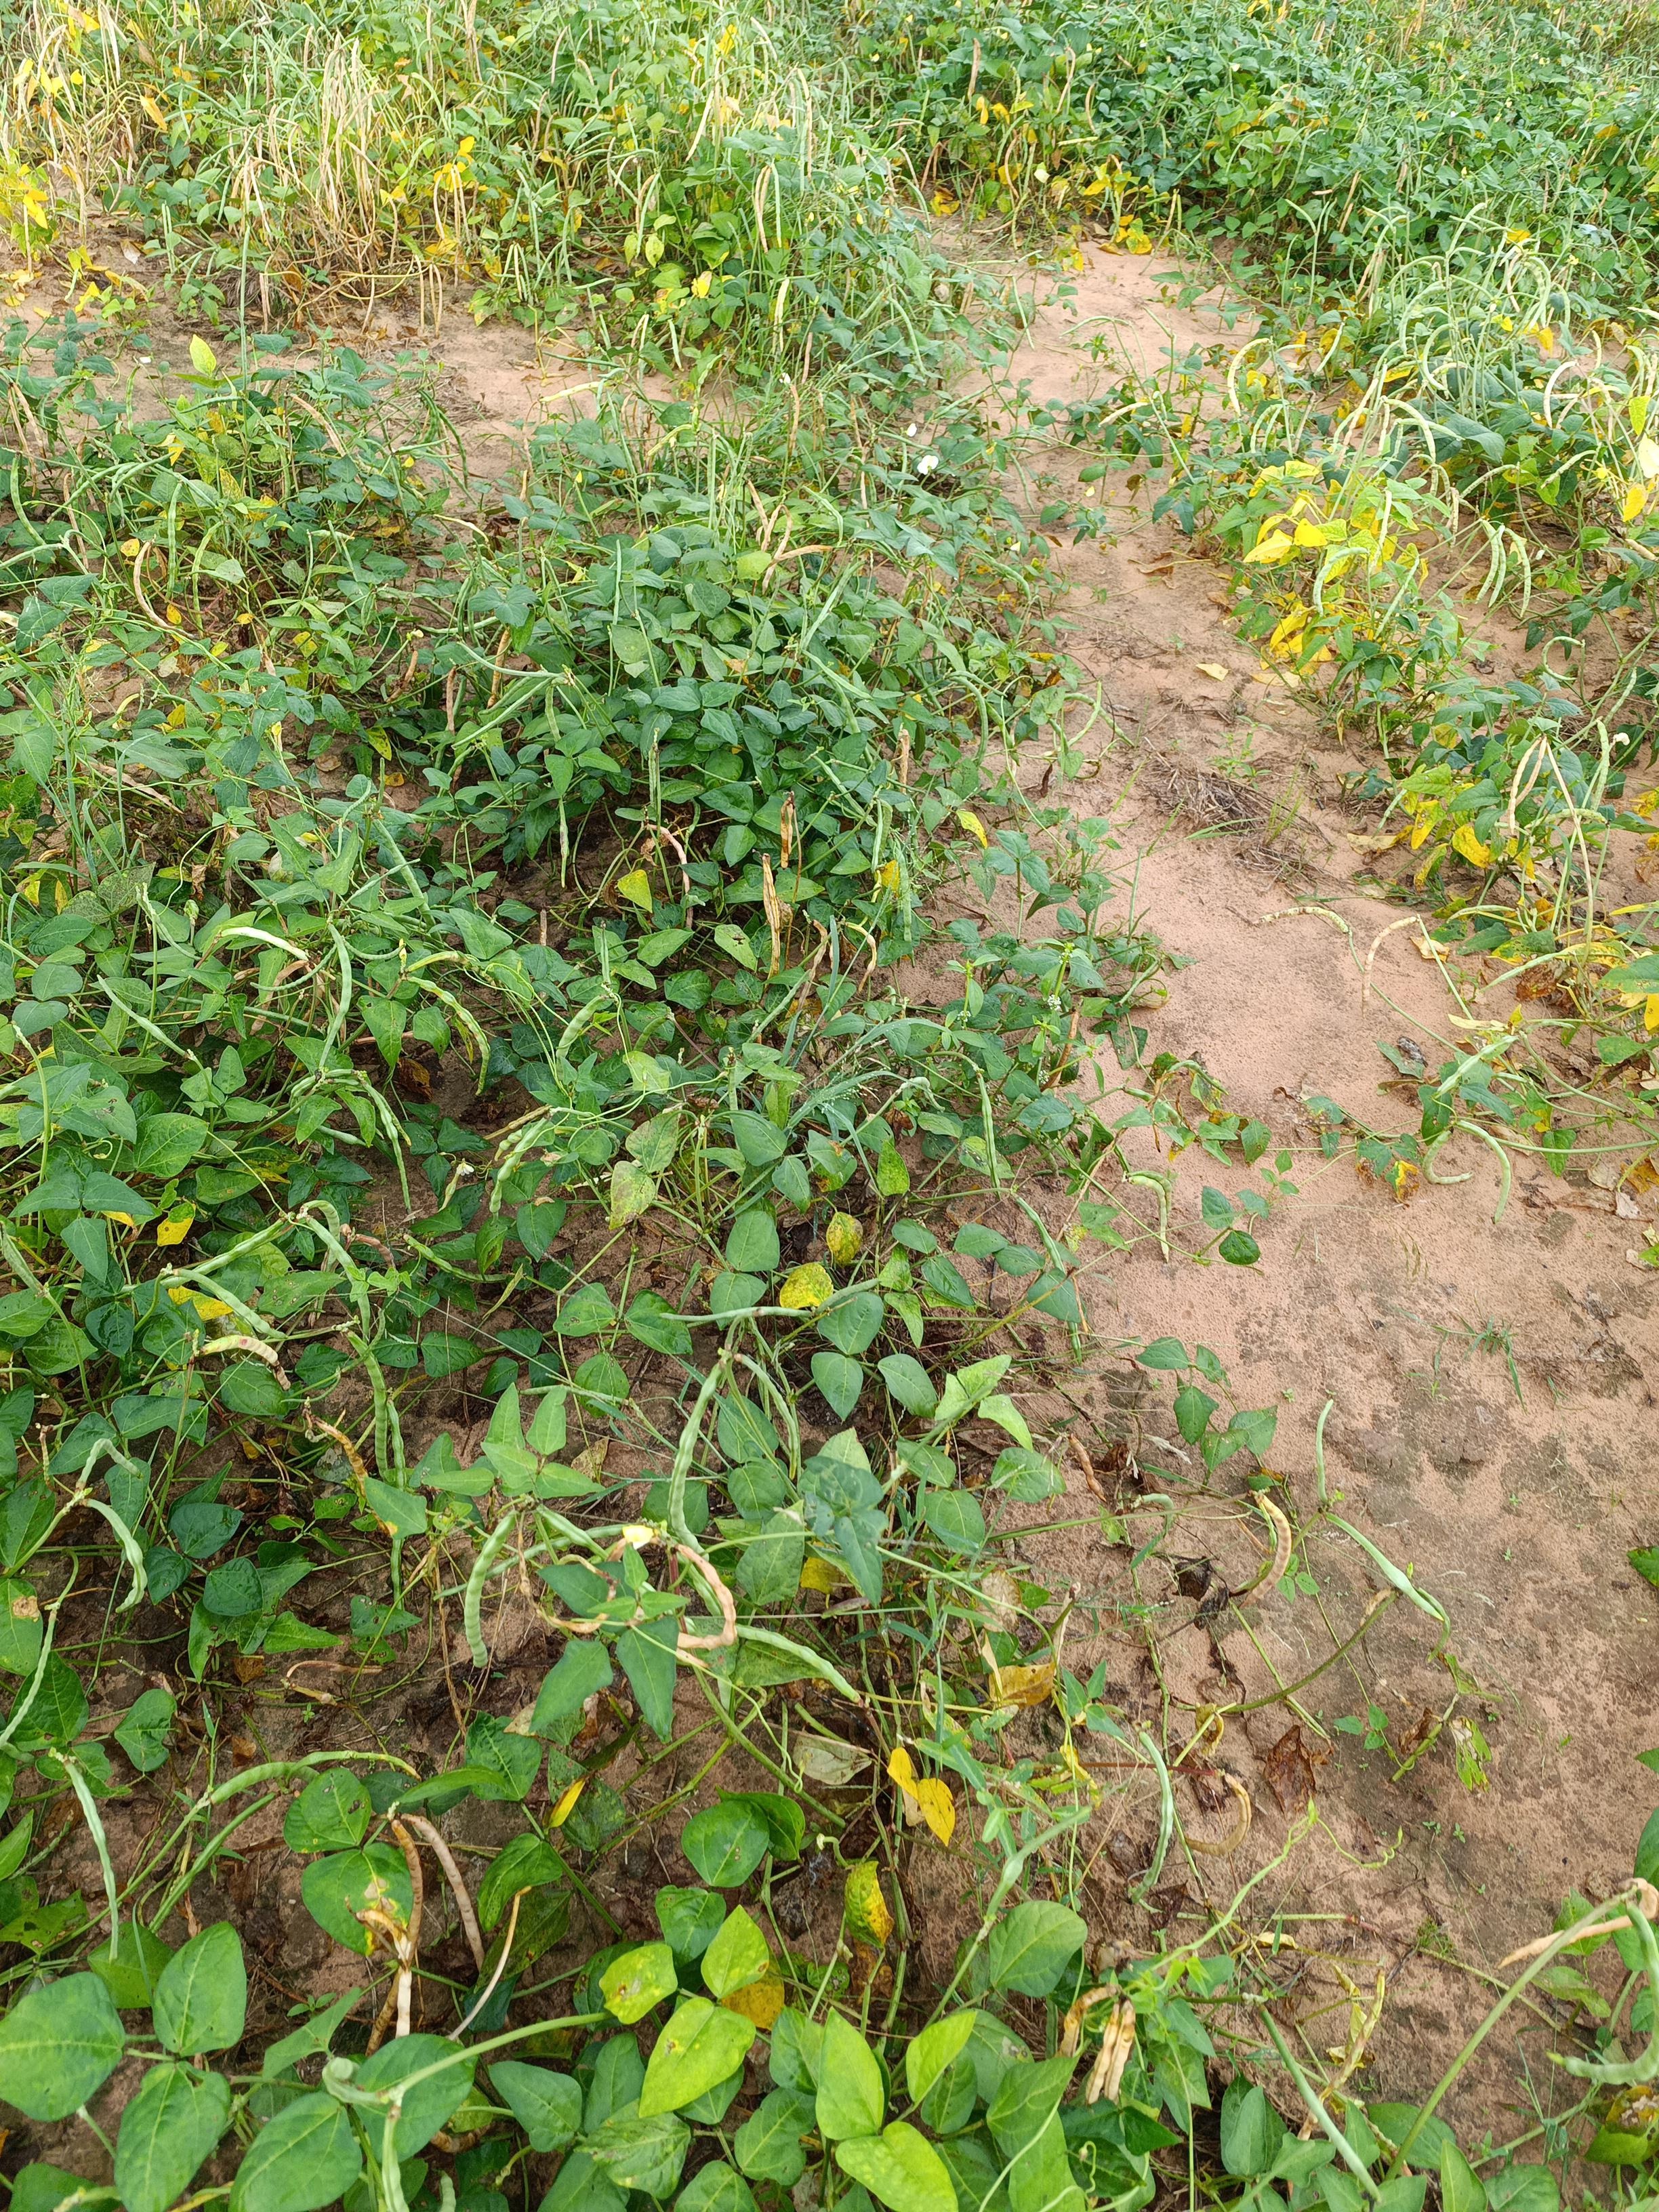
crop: cowpea
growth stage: maturity
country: Nigeria
